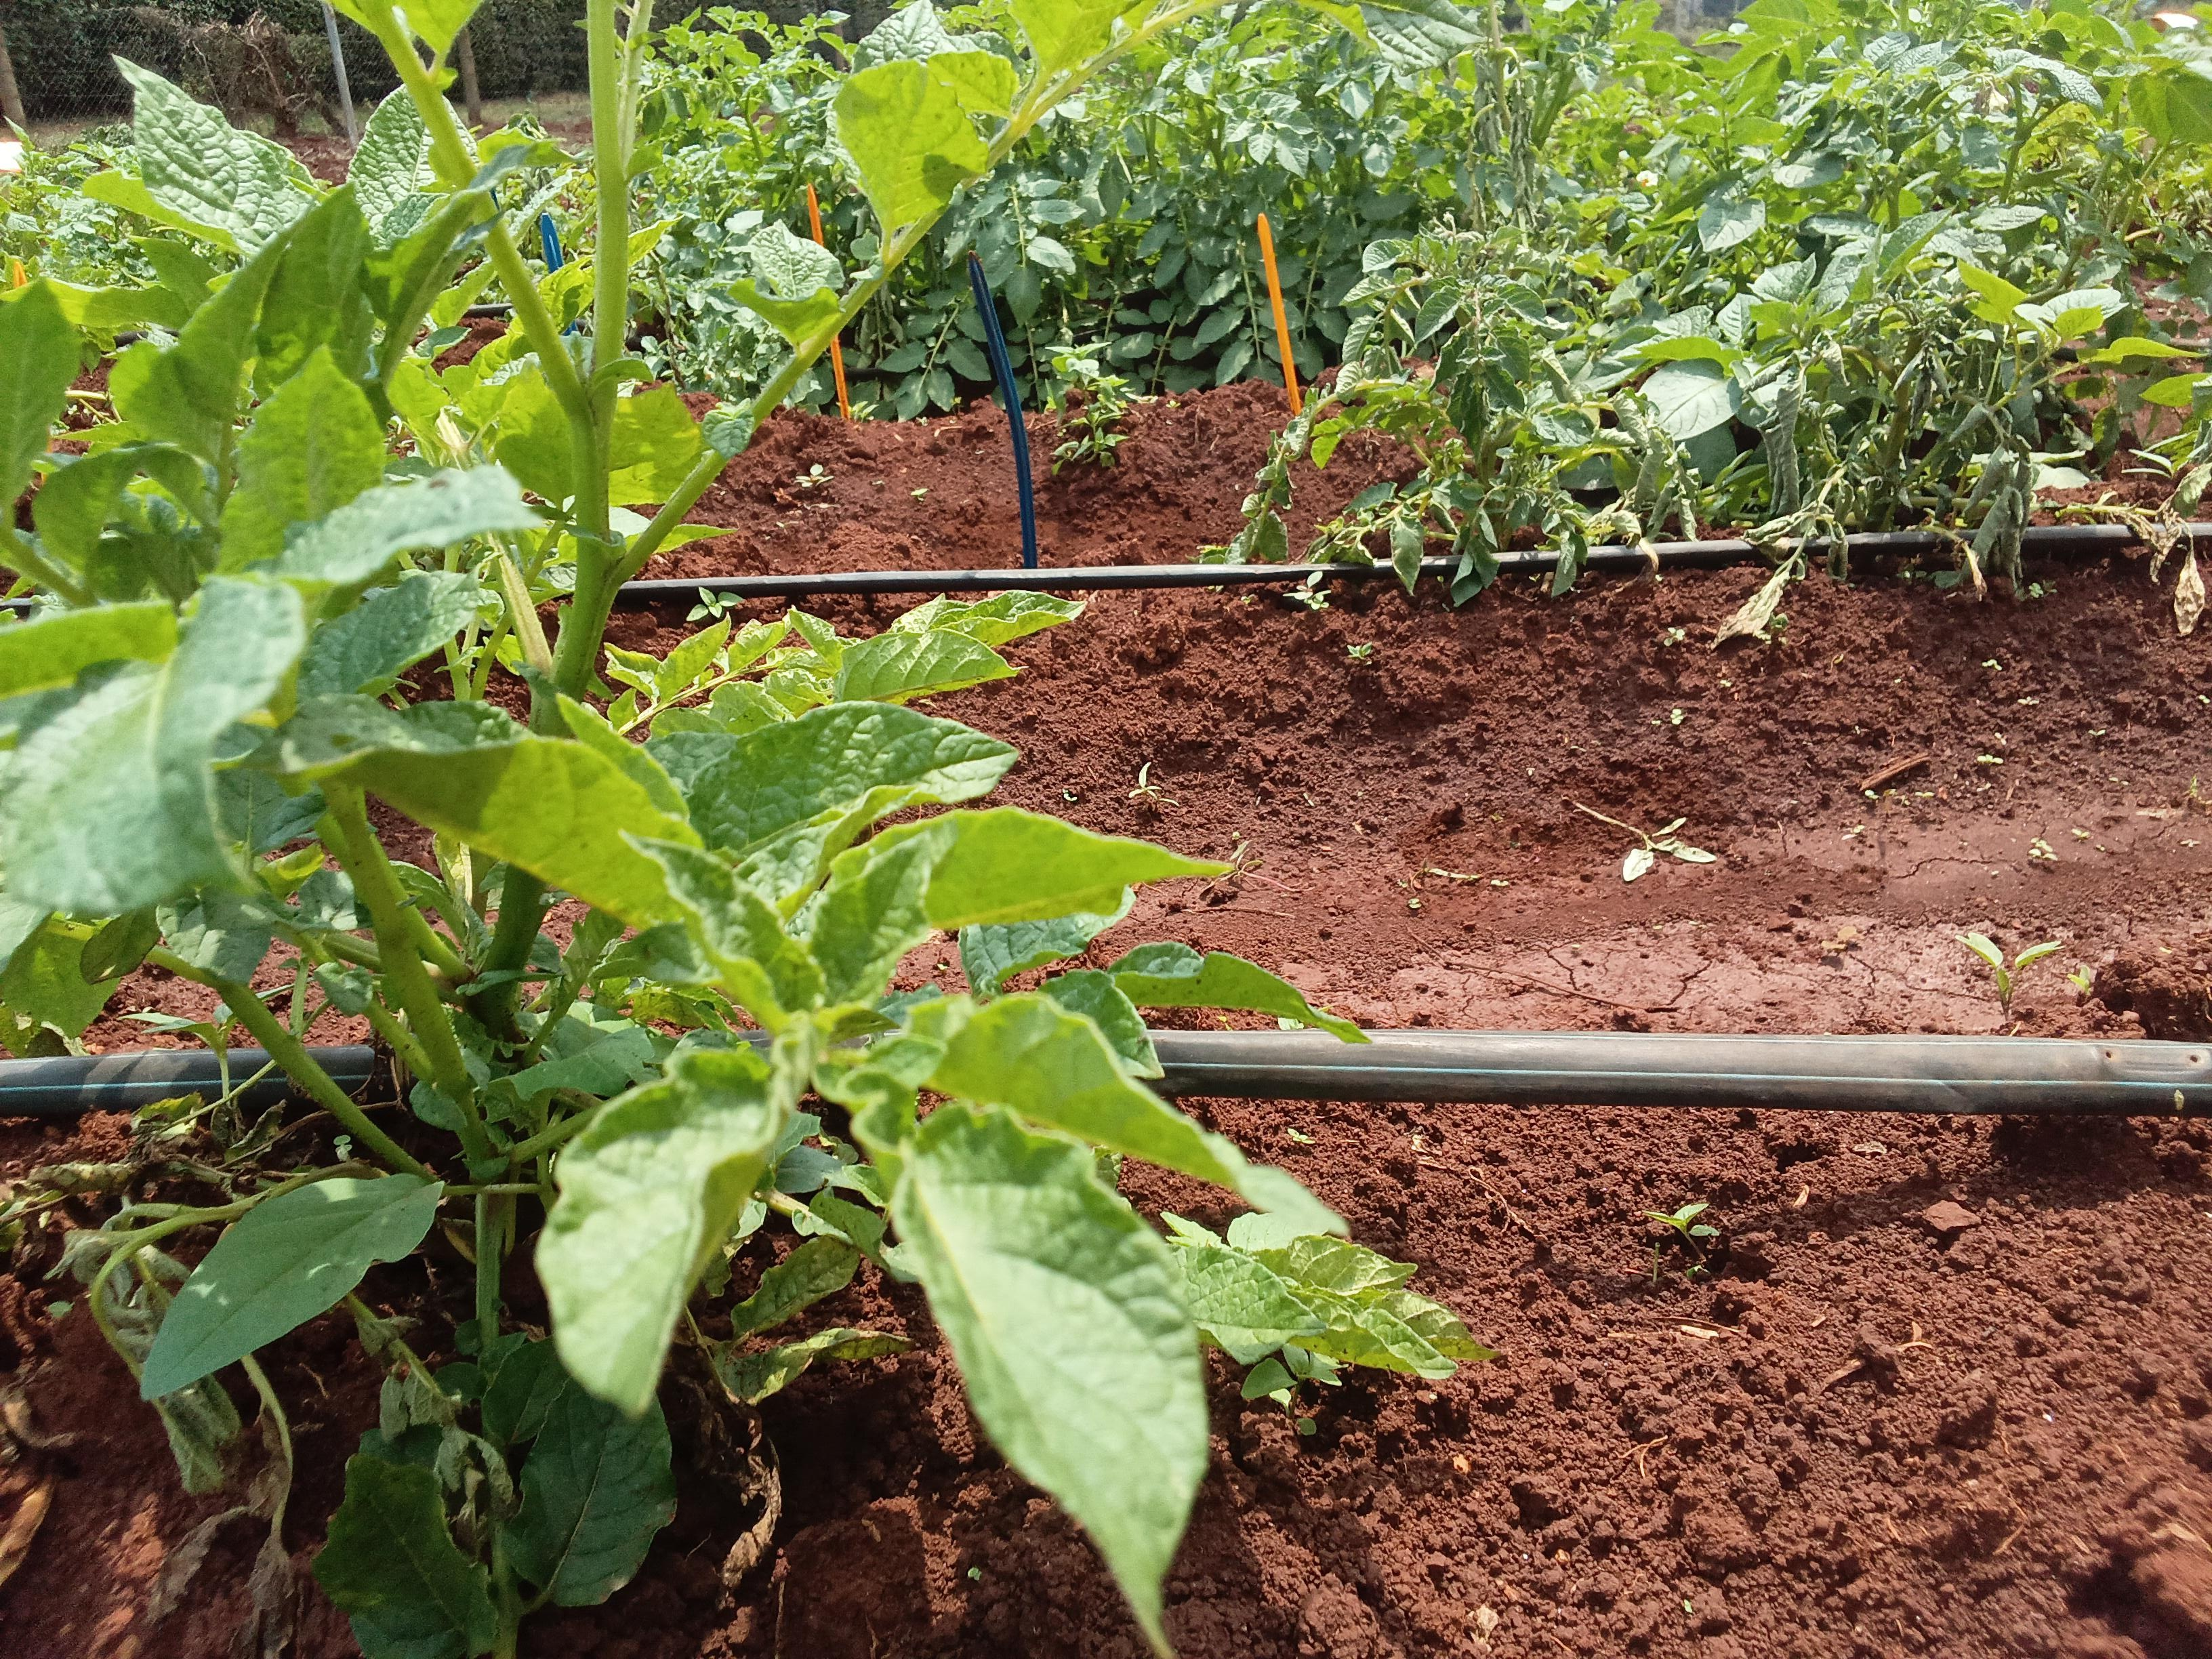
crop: potato
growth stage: vegetative
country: Kenya
